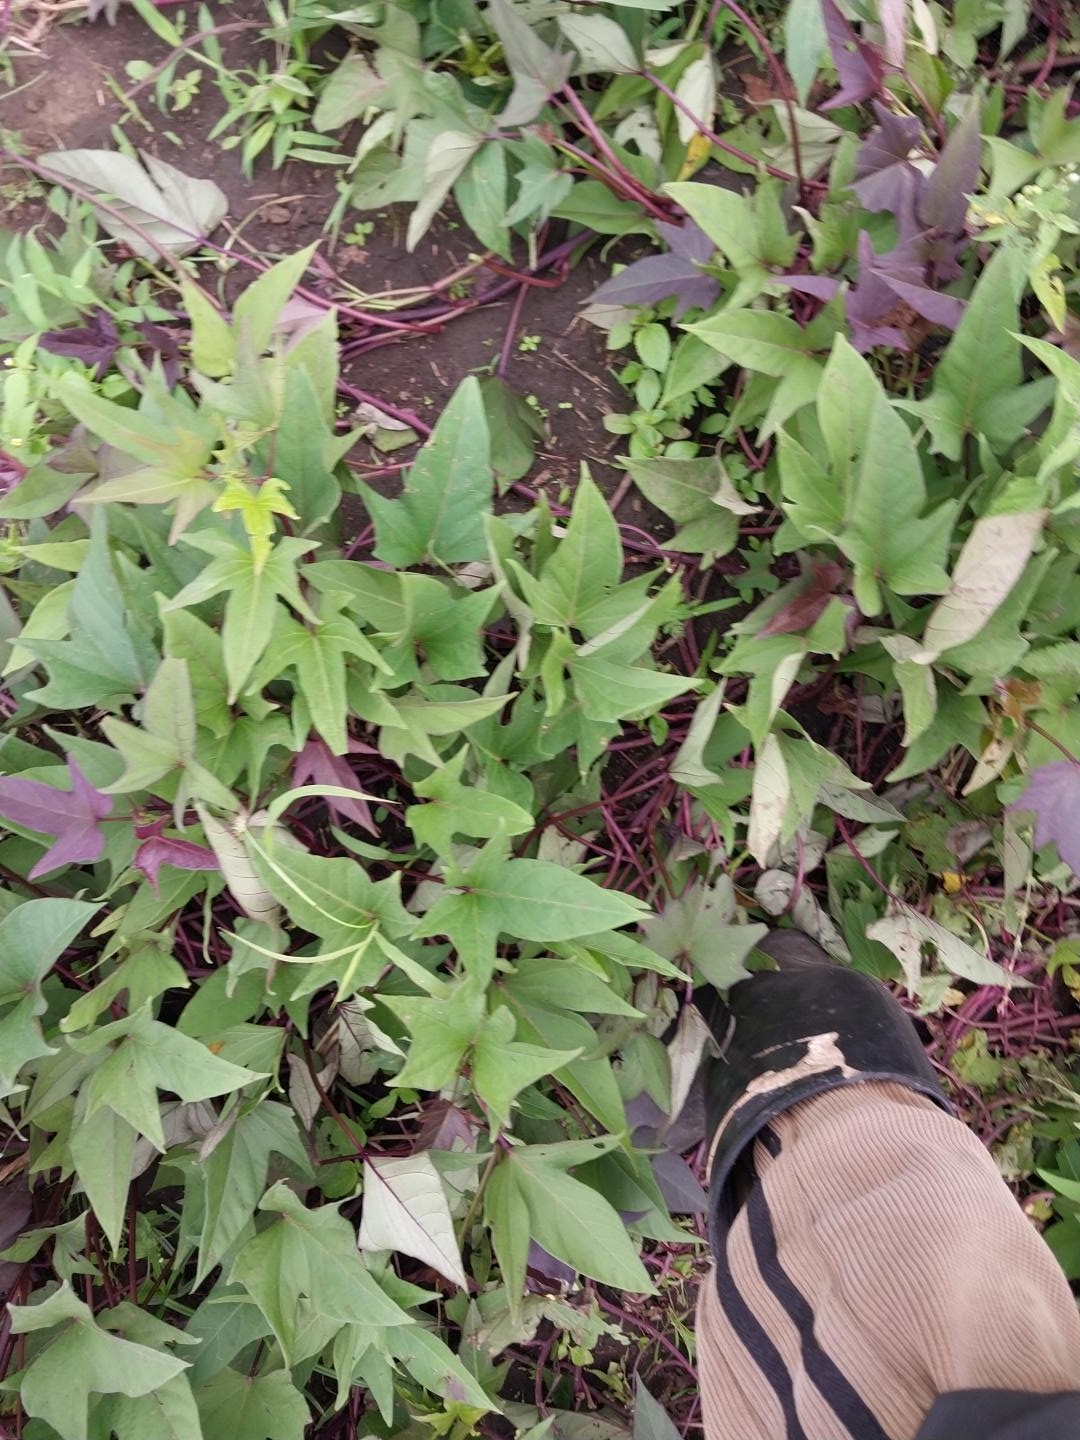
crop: sweet potato
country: Tanzania
